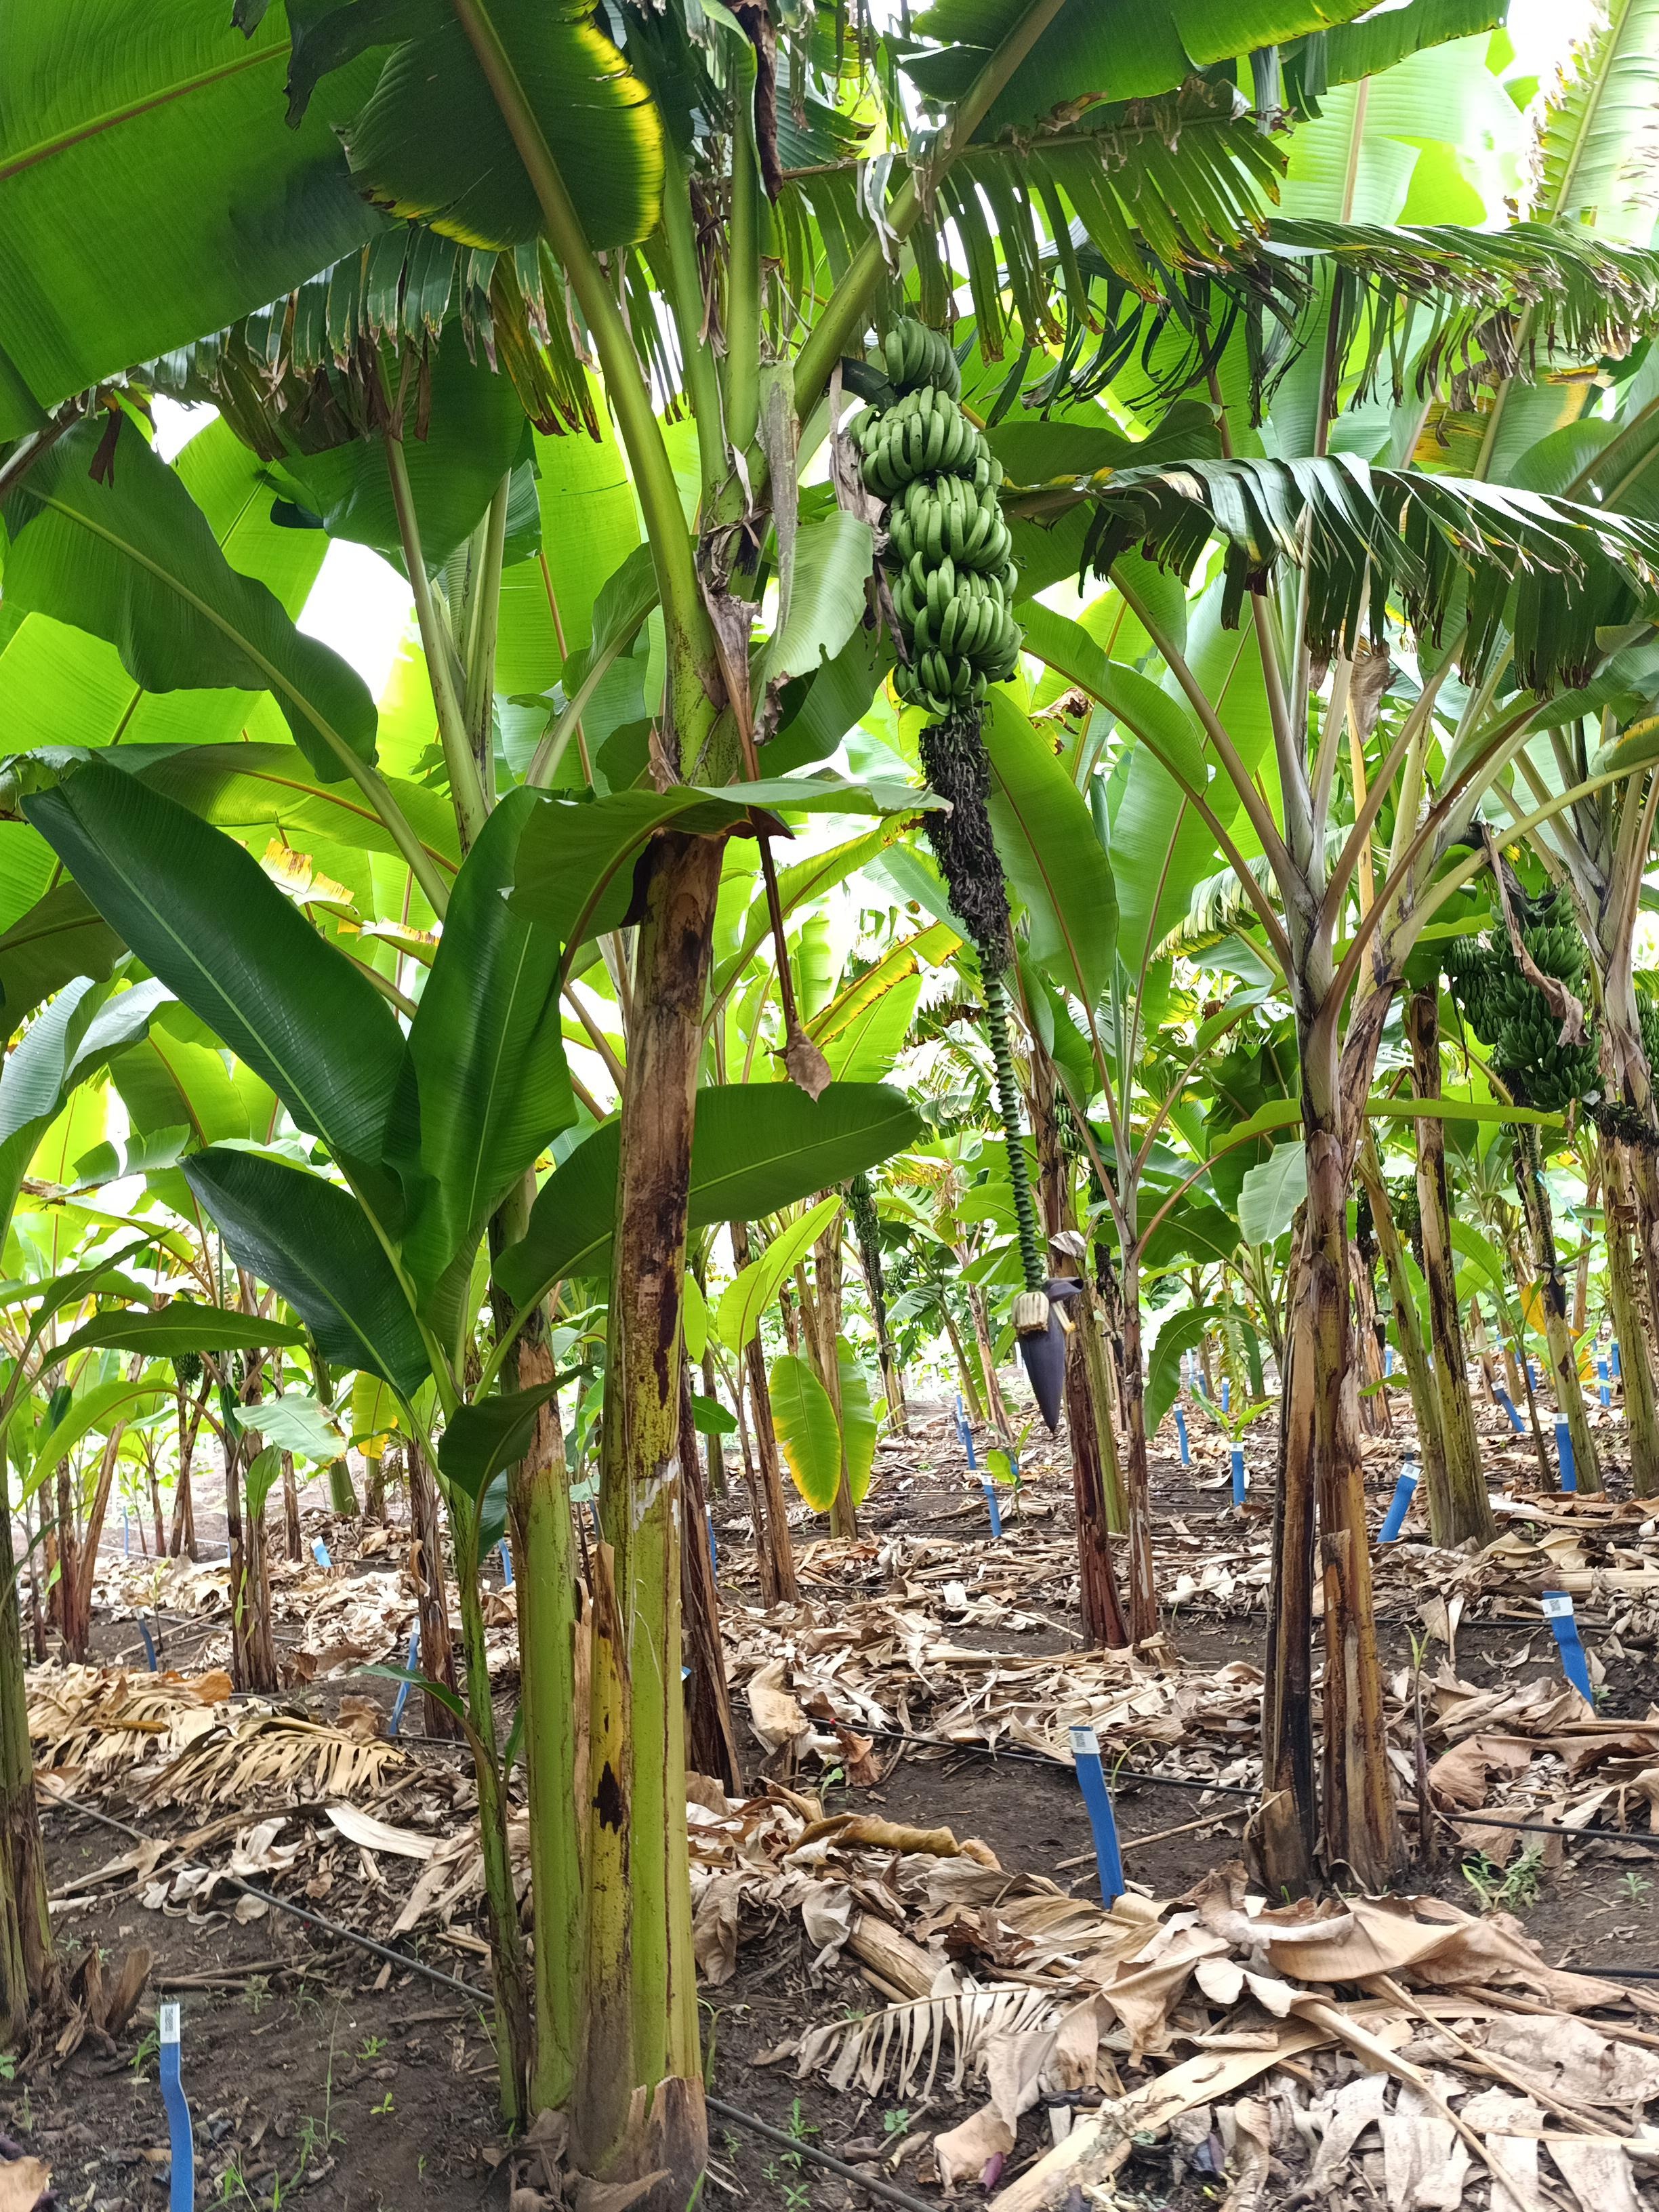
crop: banana
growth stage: development fruit
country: Tanzania
